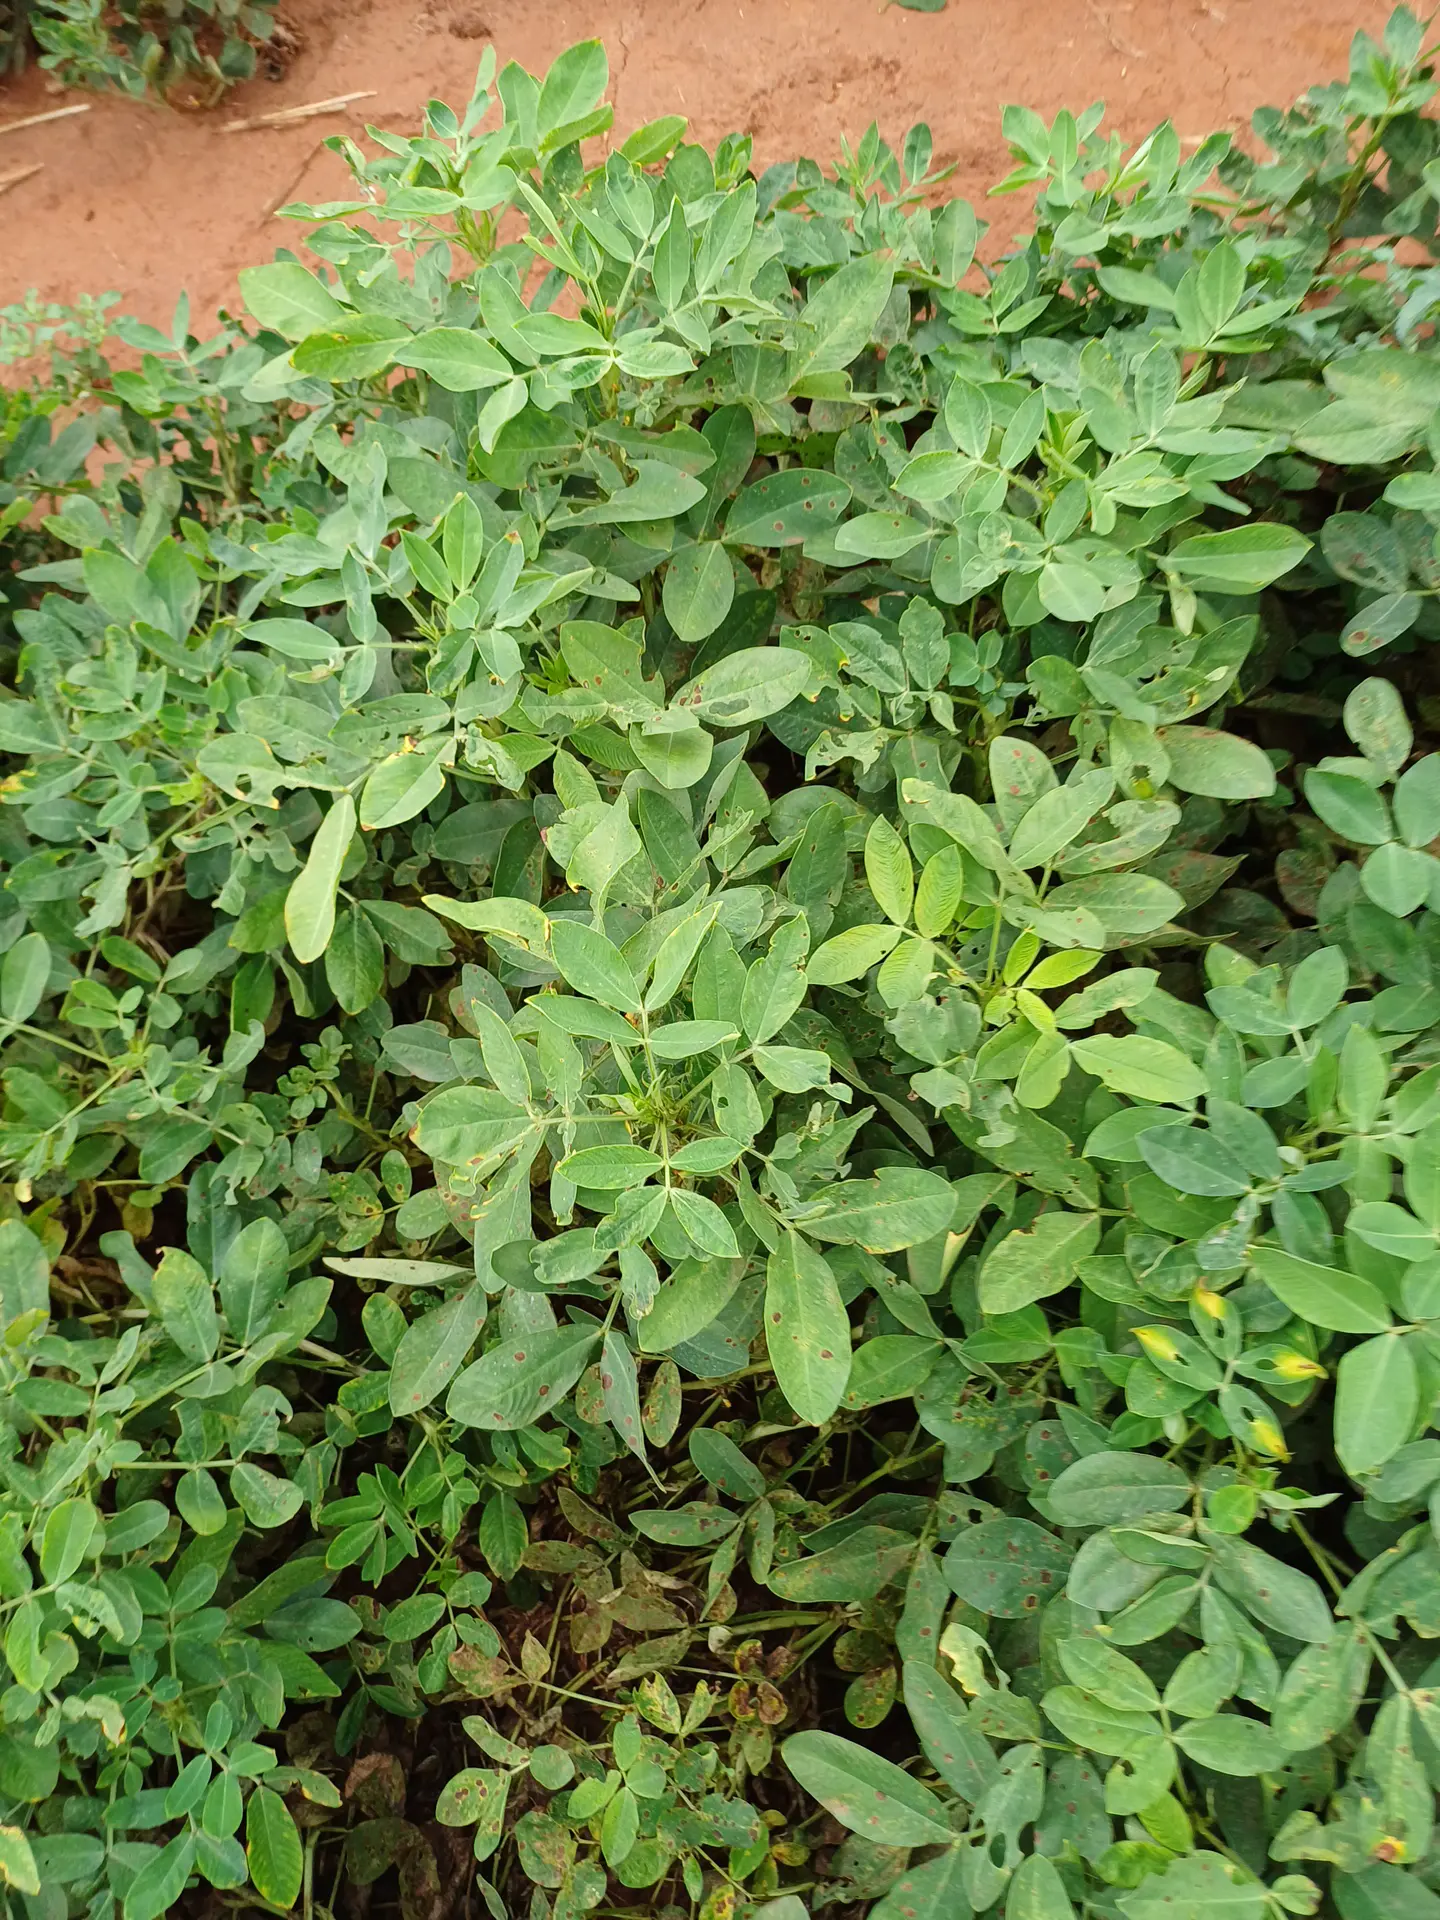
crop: groundnut
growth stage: pegging
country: Kenya
